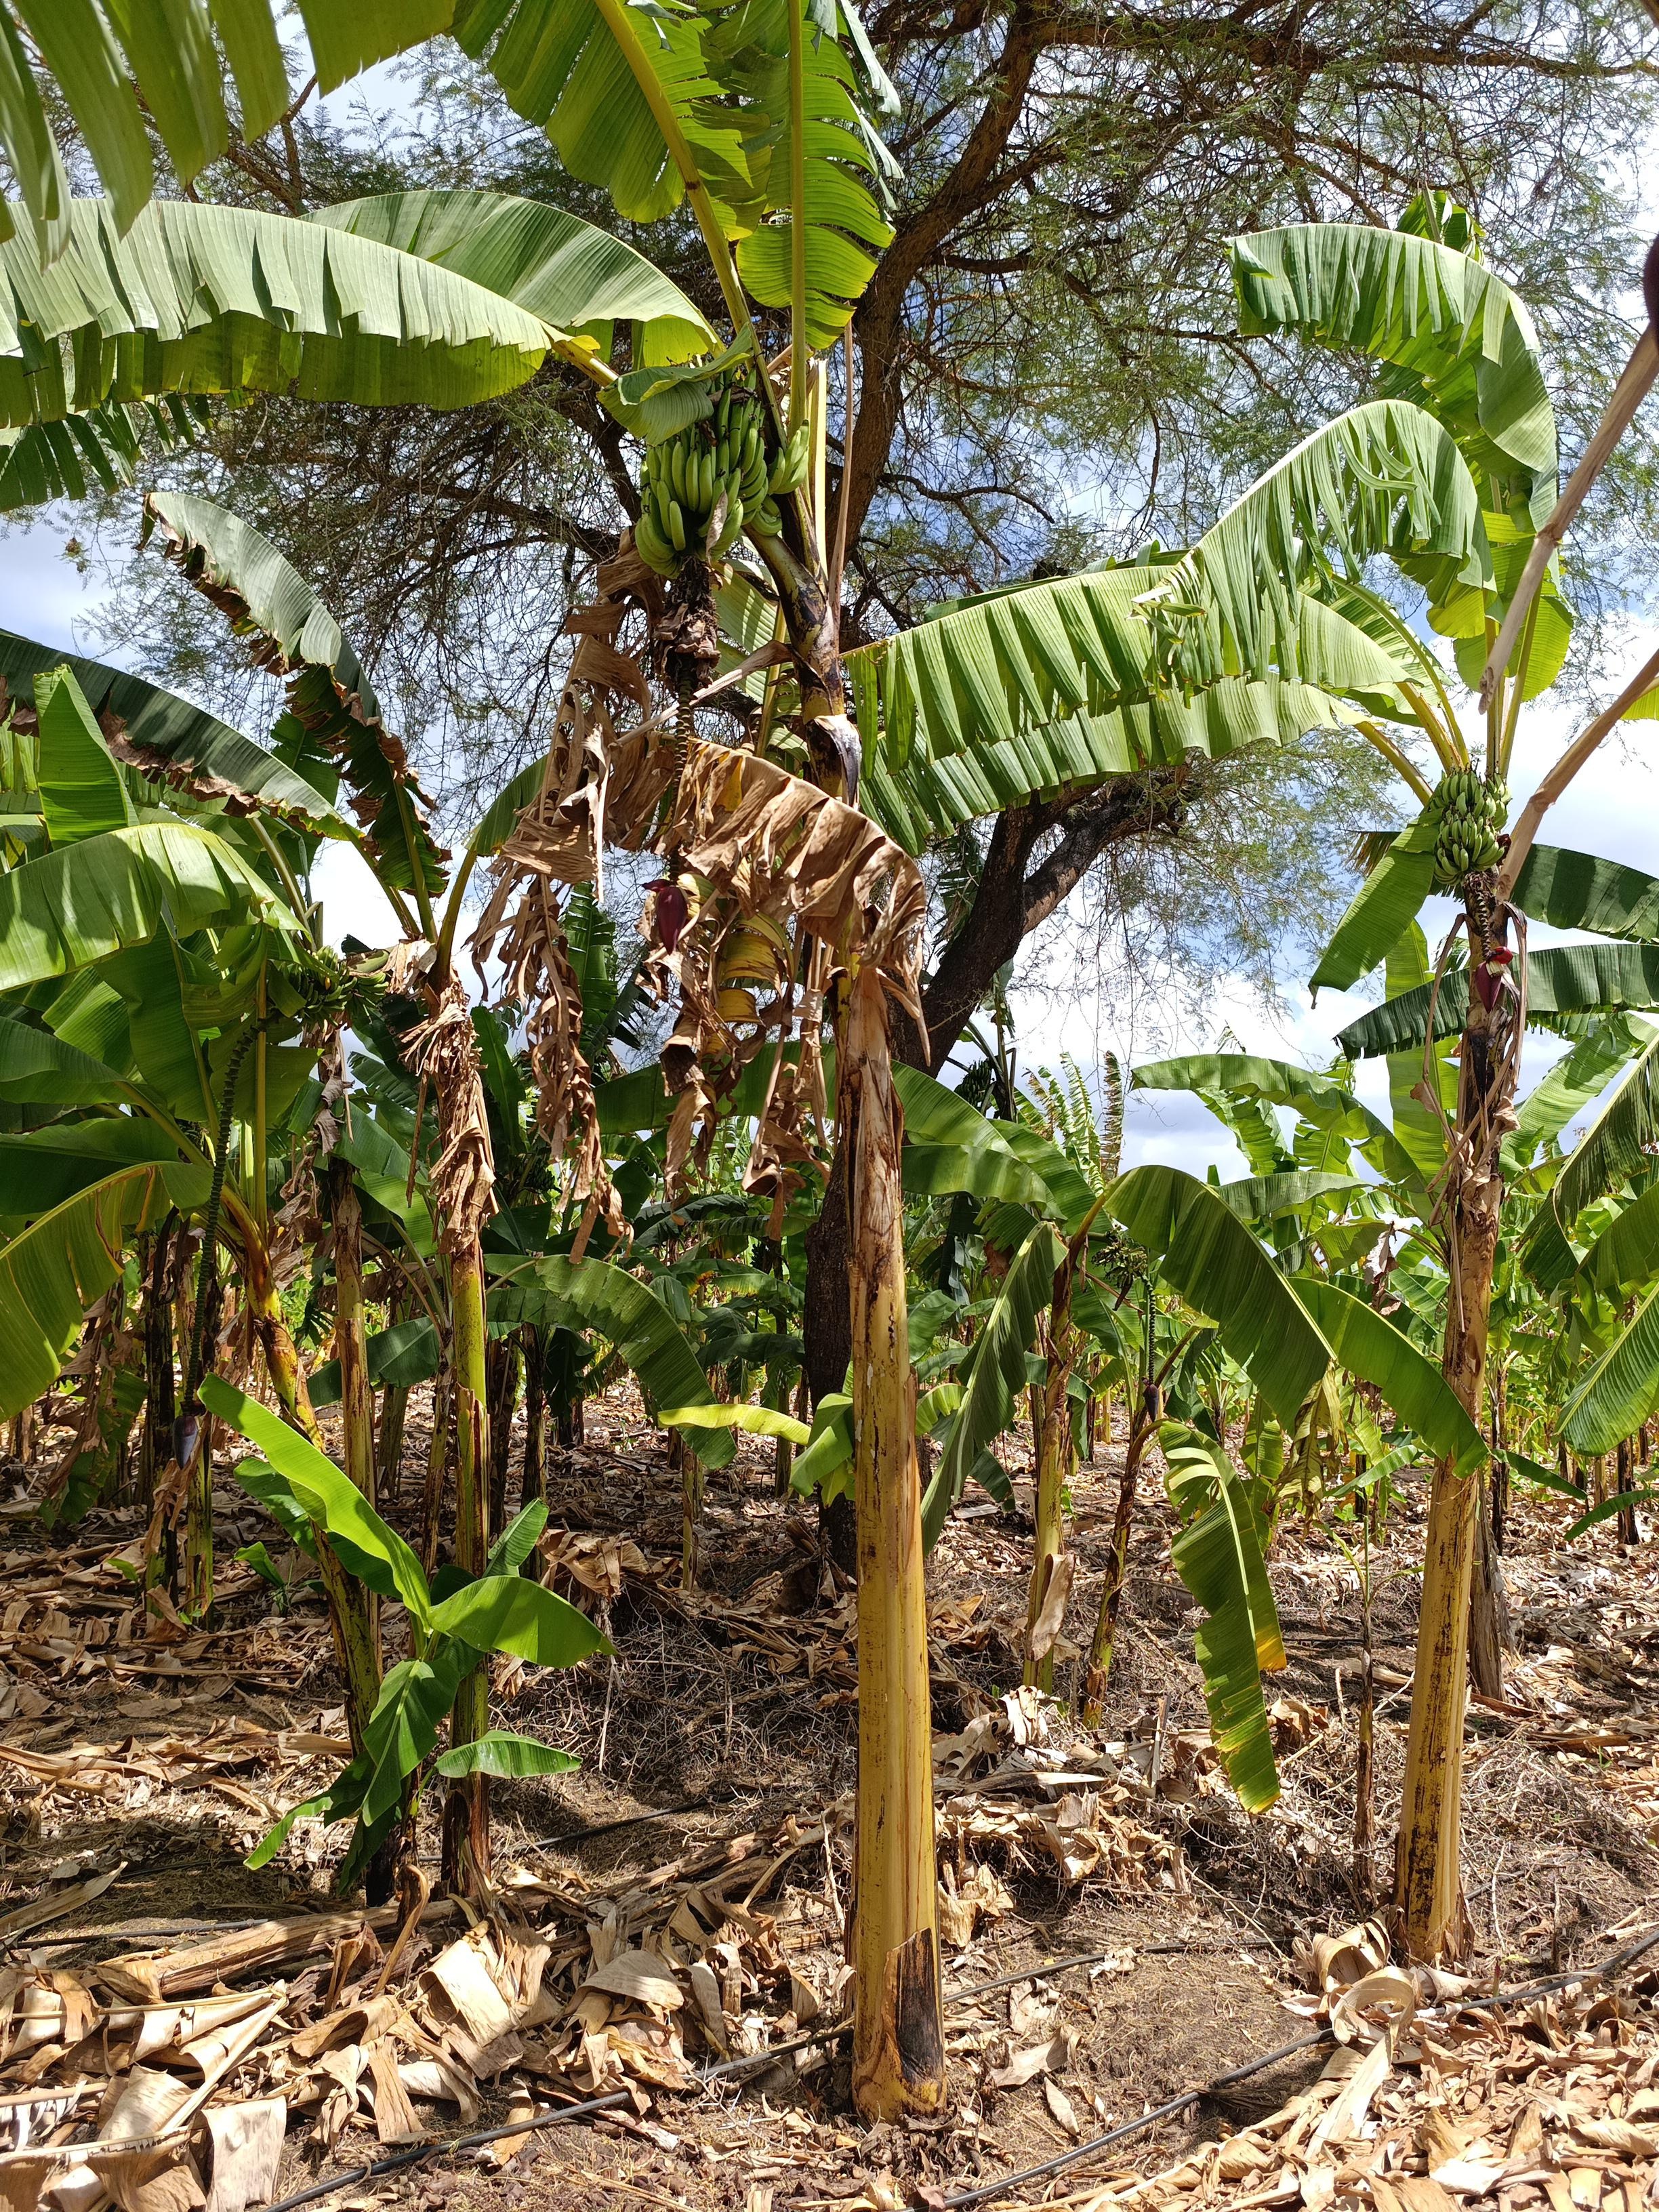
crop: banana
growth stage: development fruit
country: Tanzania
